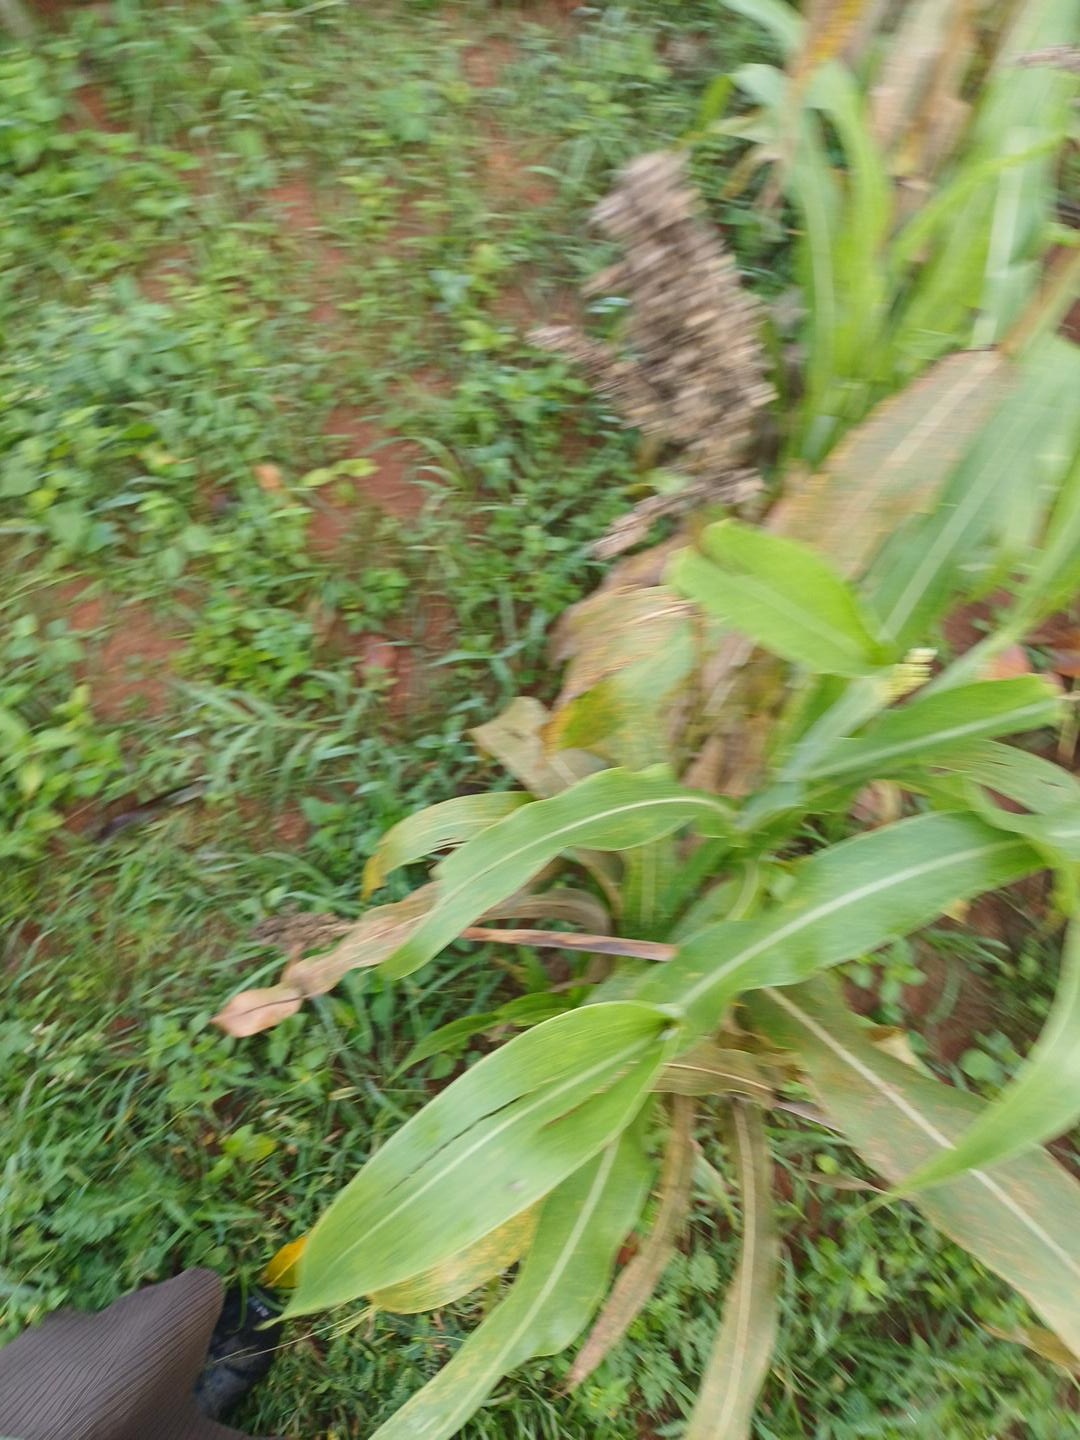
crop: sorghum
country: Kenya
